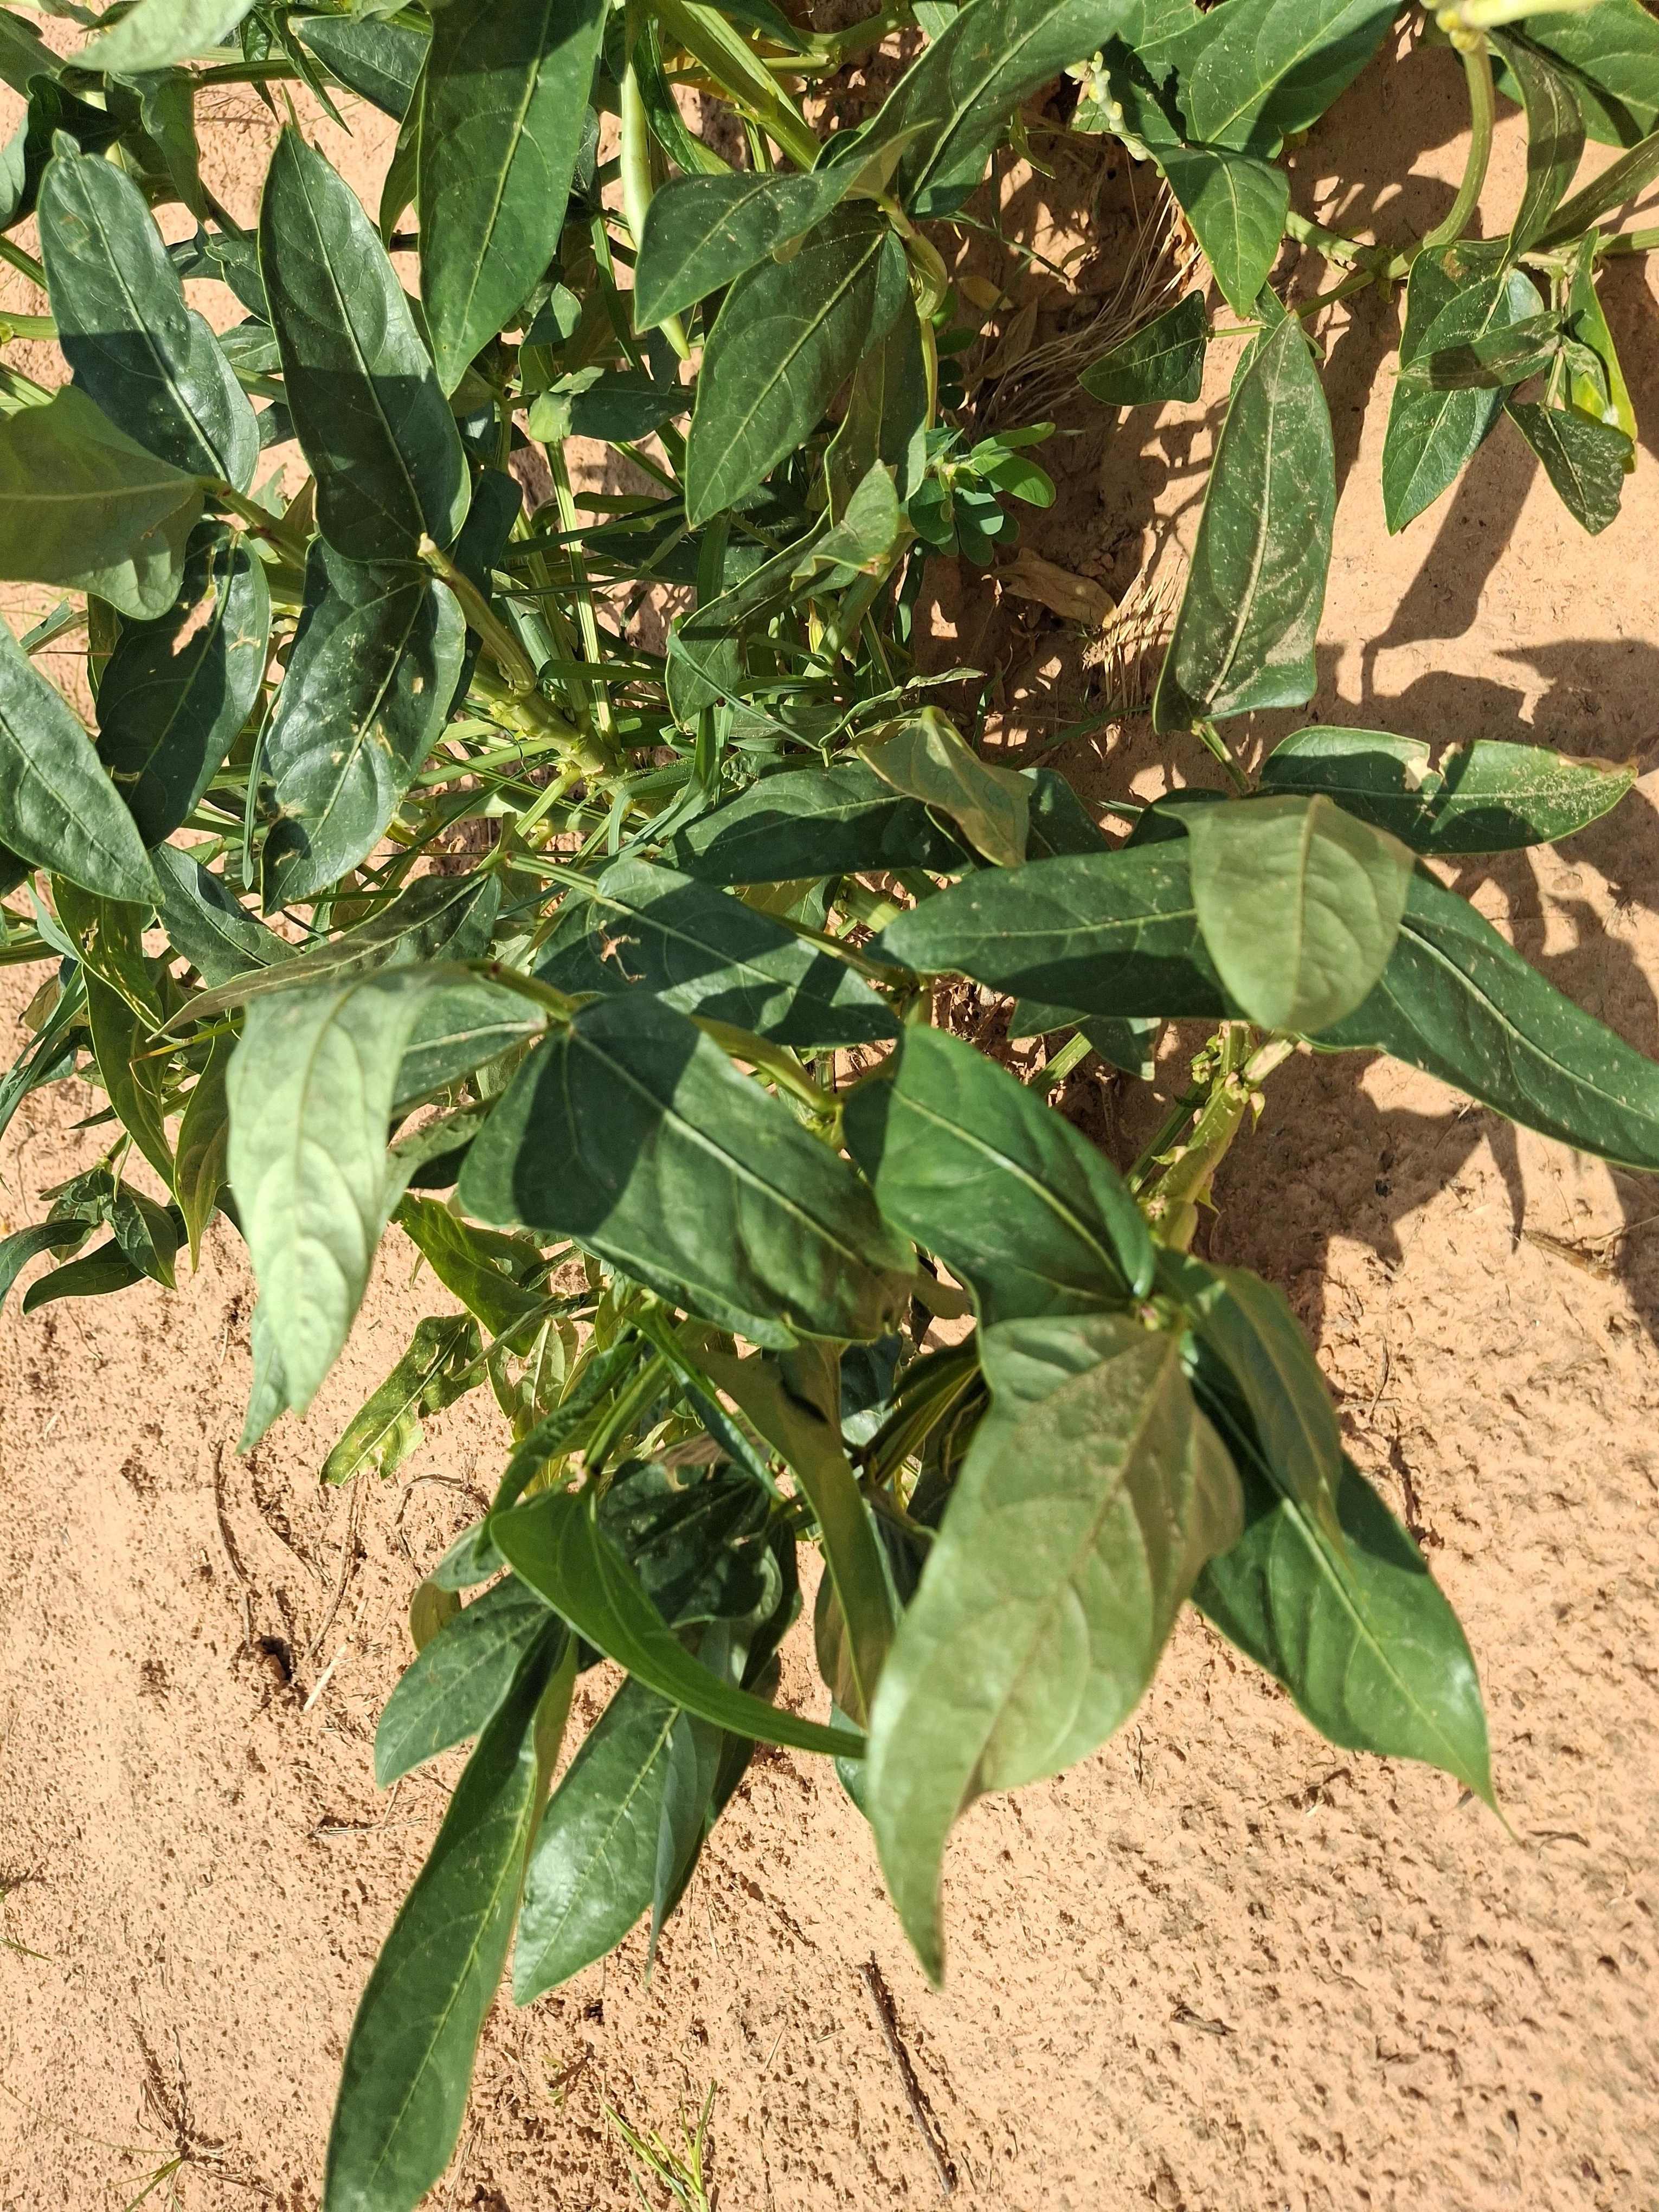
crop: cowpea
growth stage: harvest maturity
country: Nigeria
